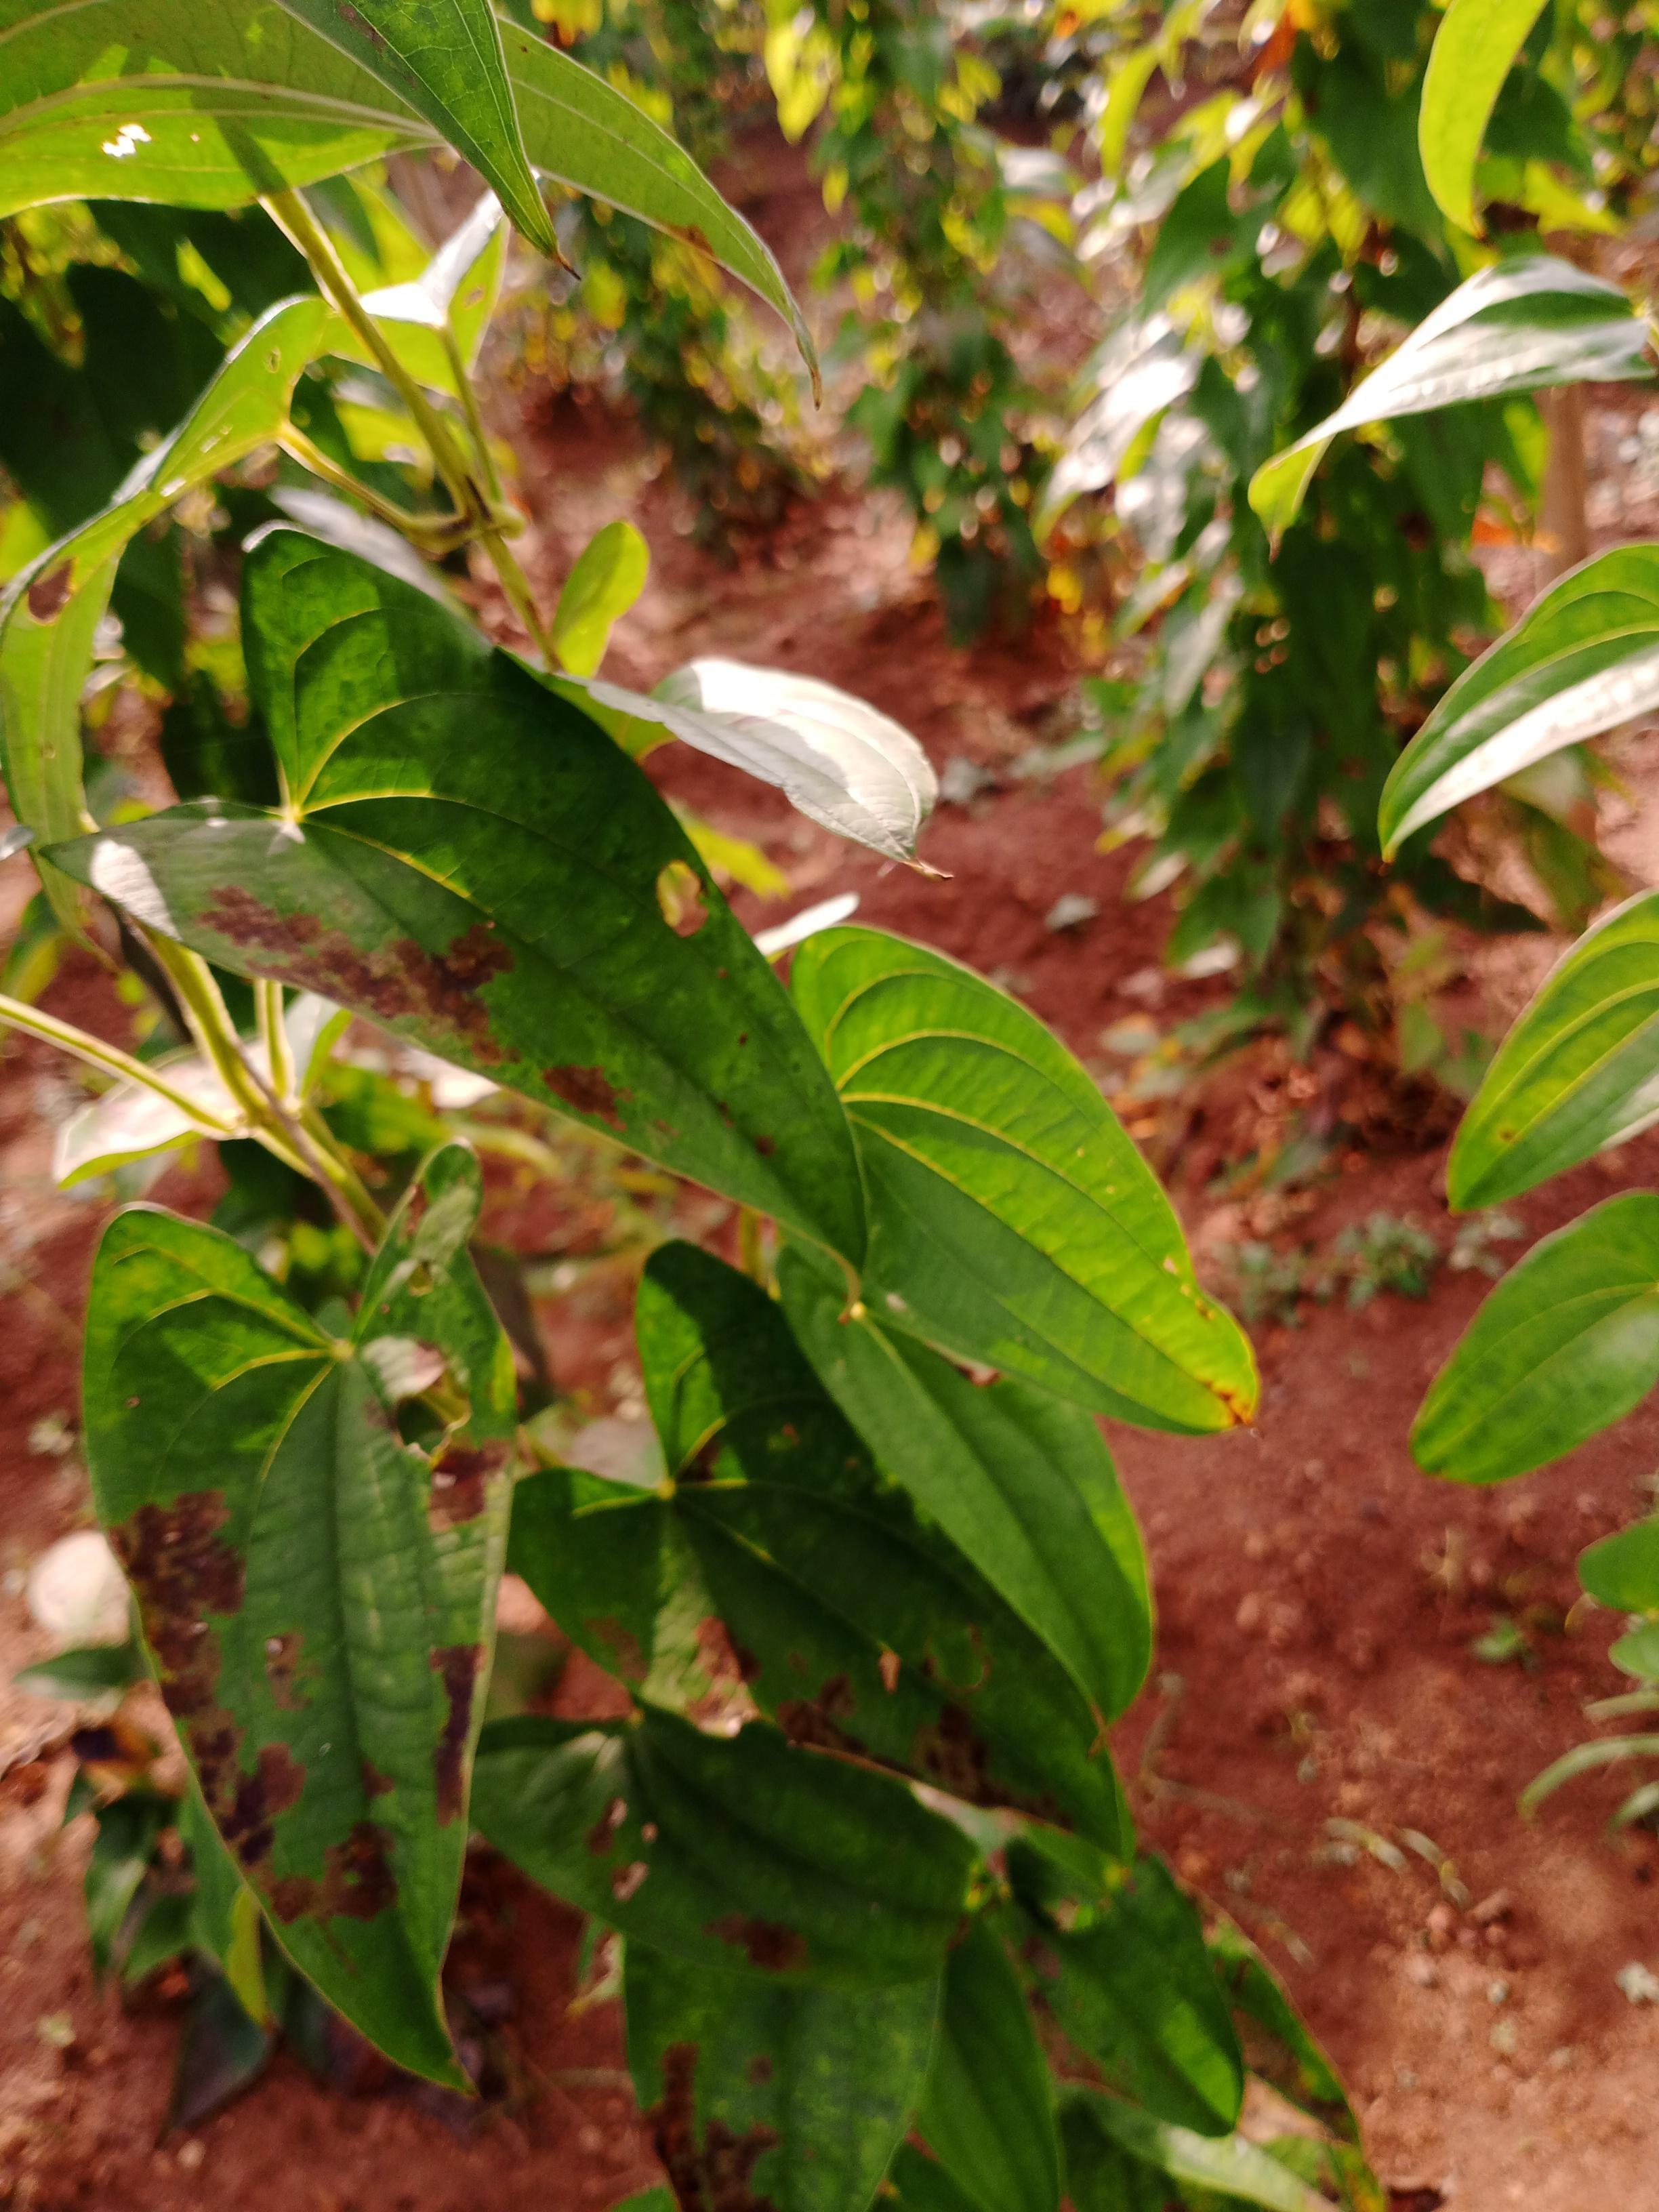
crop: yam
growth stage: vegetative
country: Nigeria
